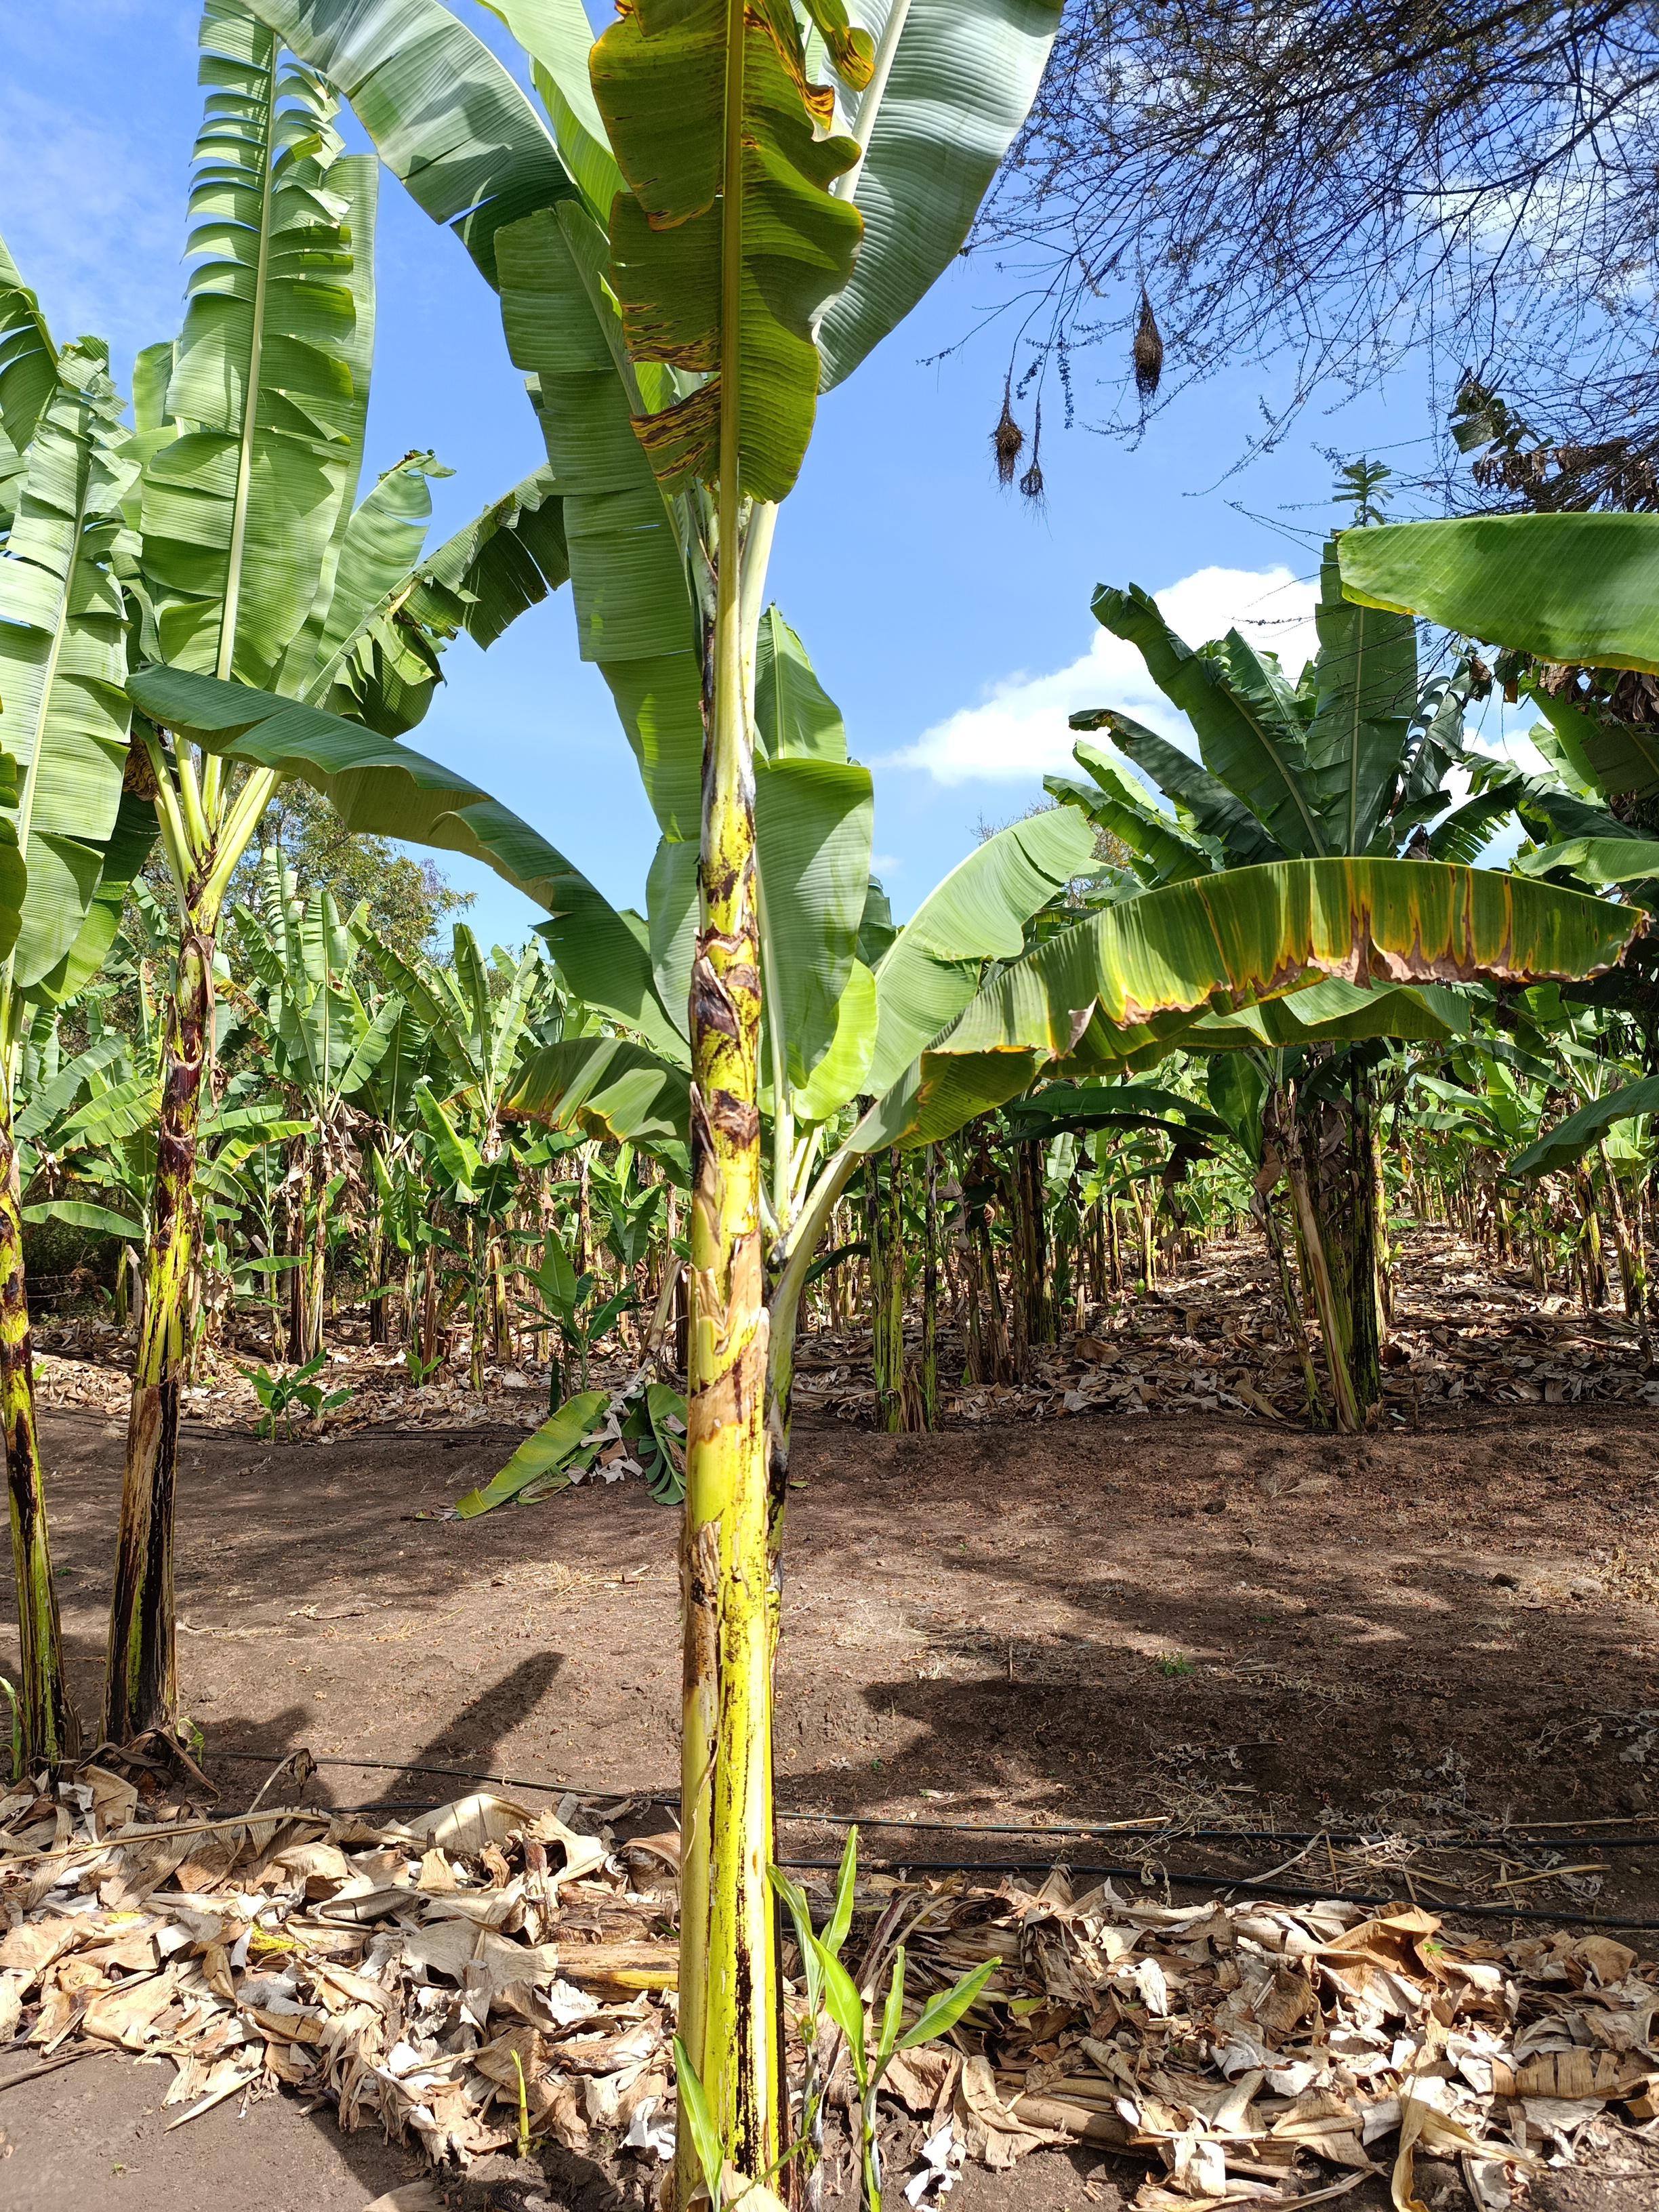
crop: banana
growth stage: vegetative
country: Tanzania
